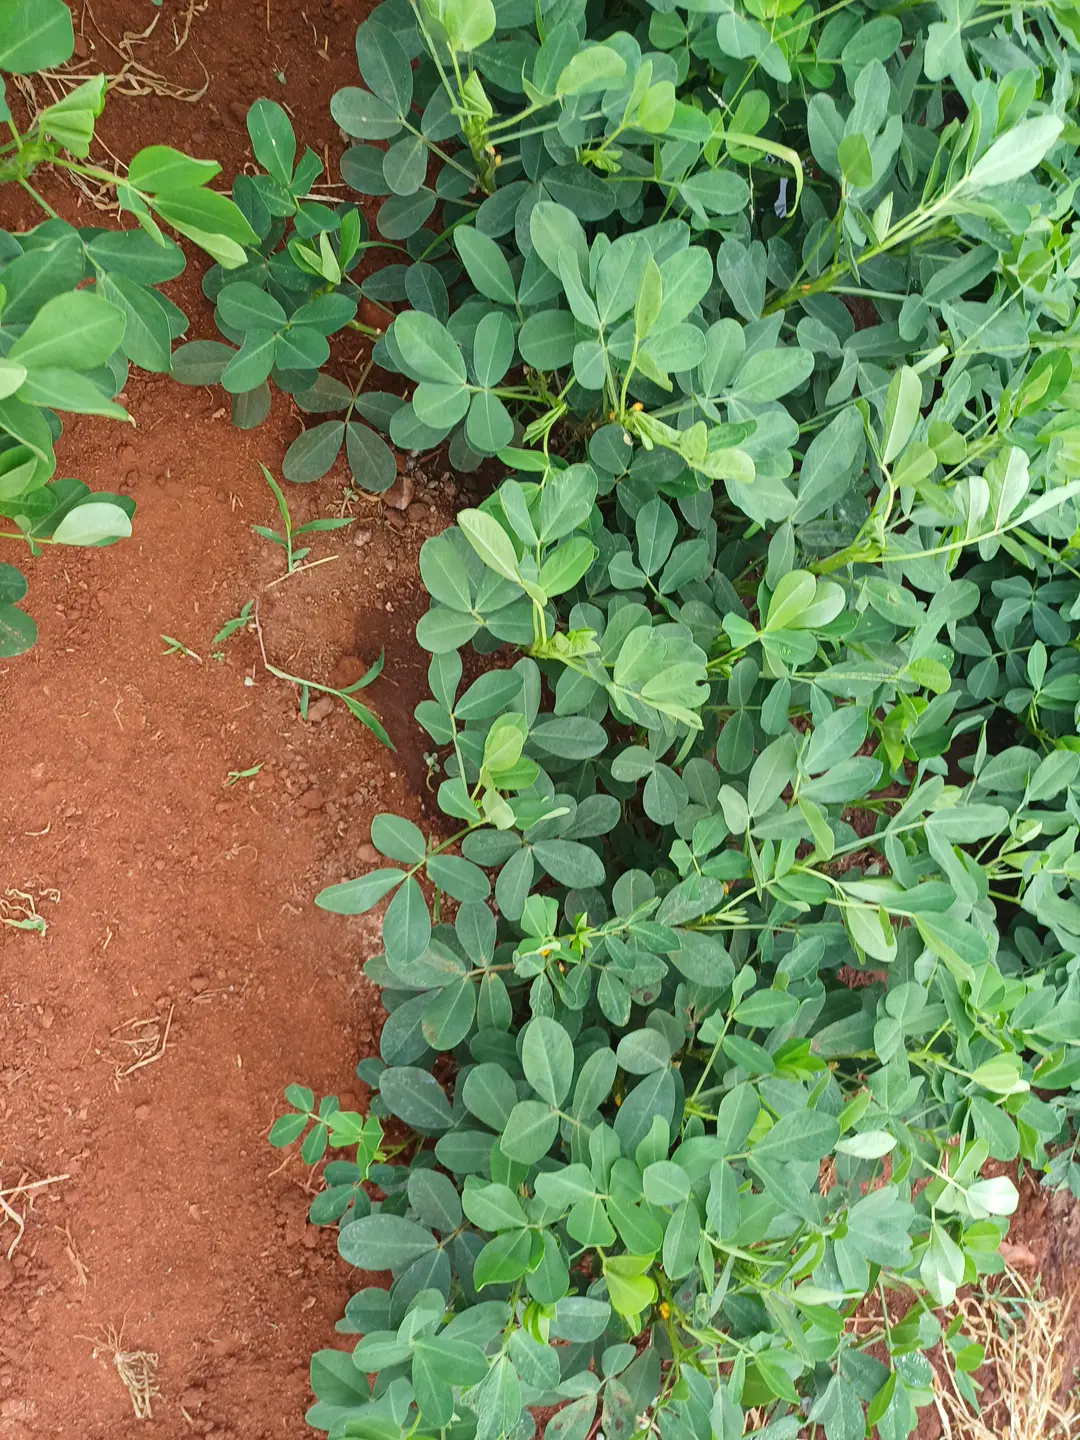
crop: groundnut
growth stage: flowering
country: Kenya
